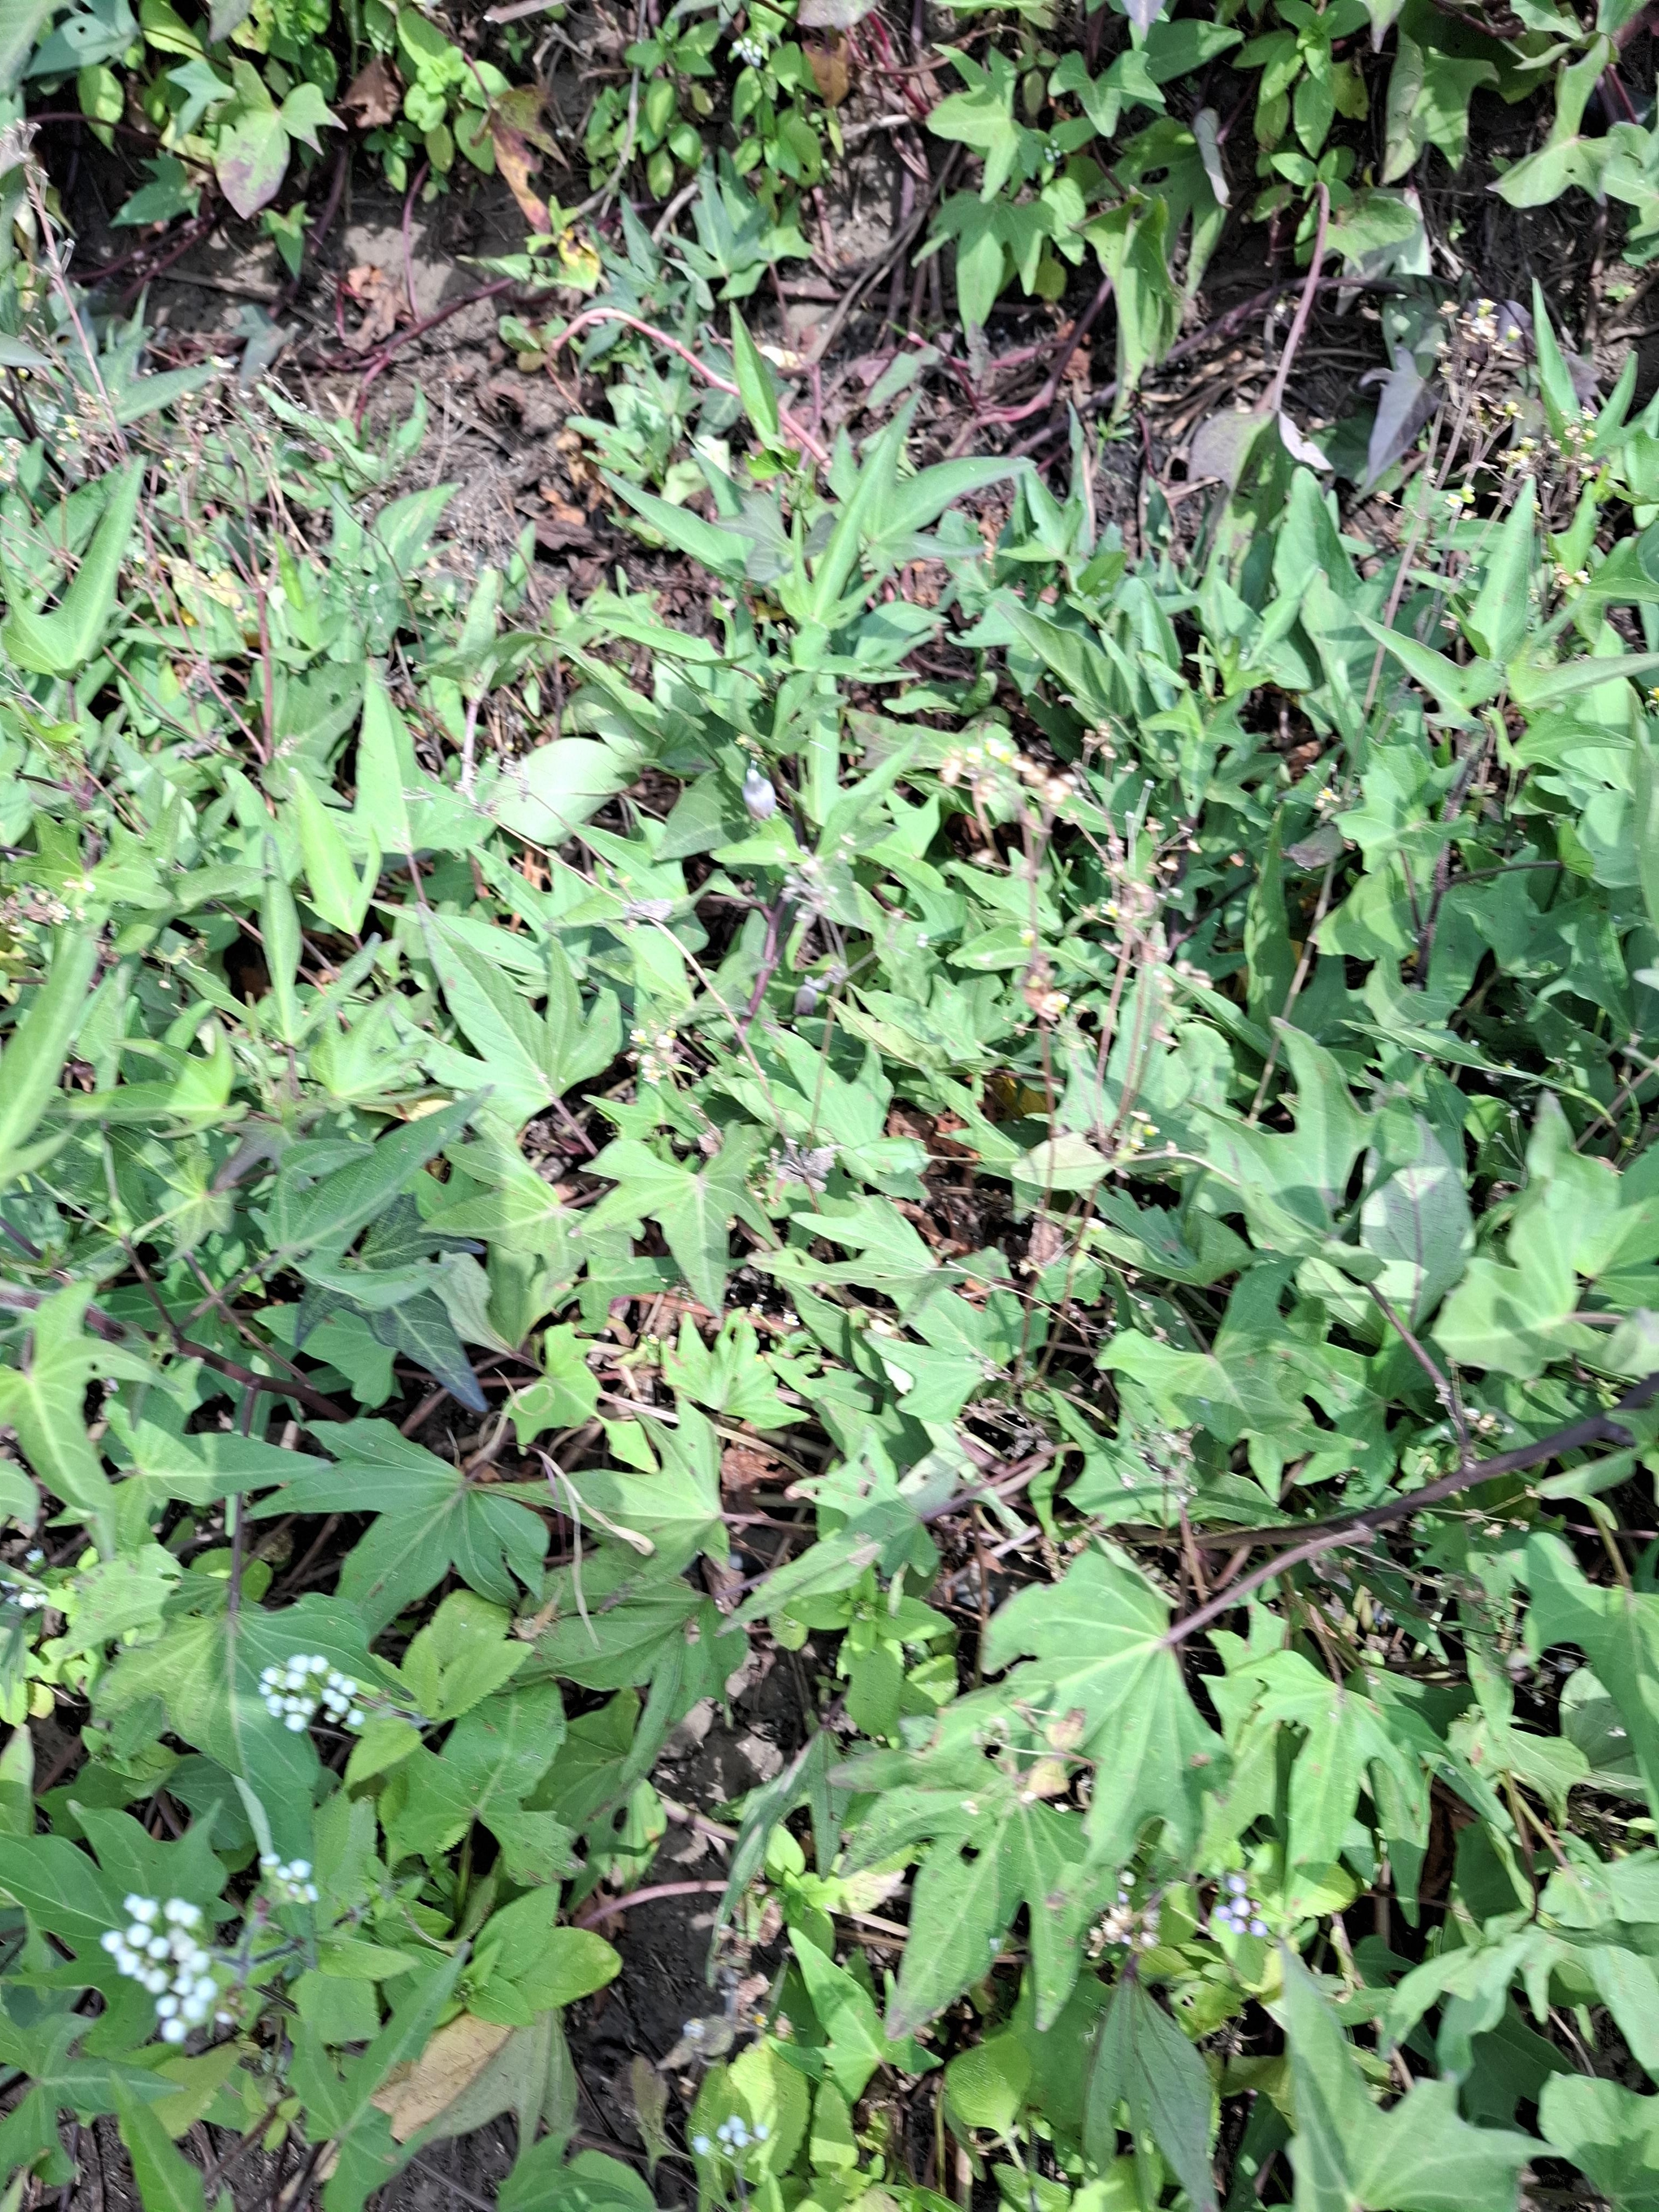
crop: sweet potato
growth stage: flowering
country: Tanzania
